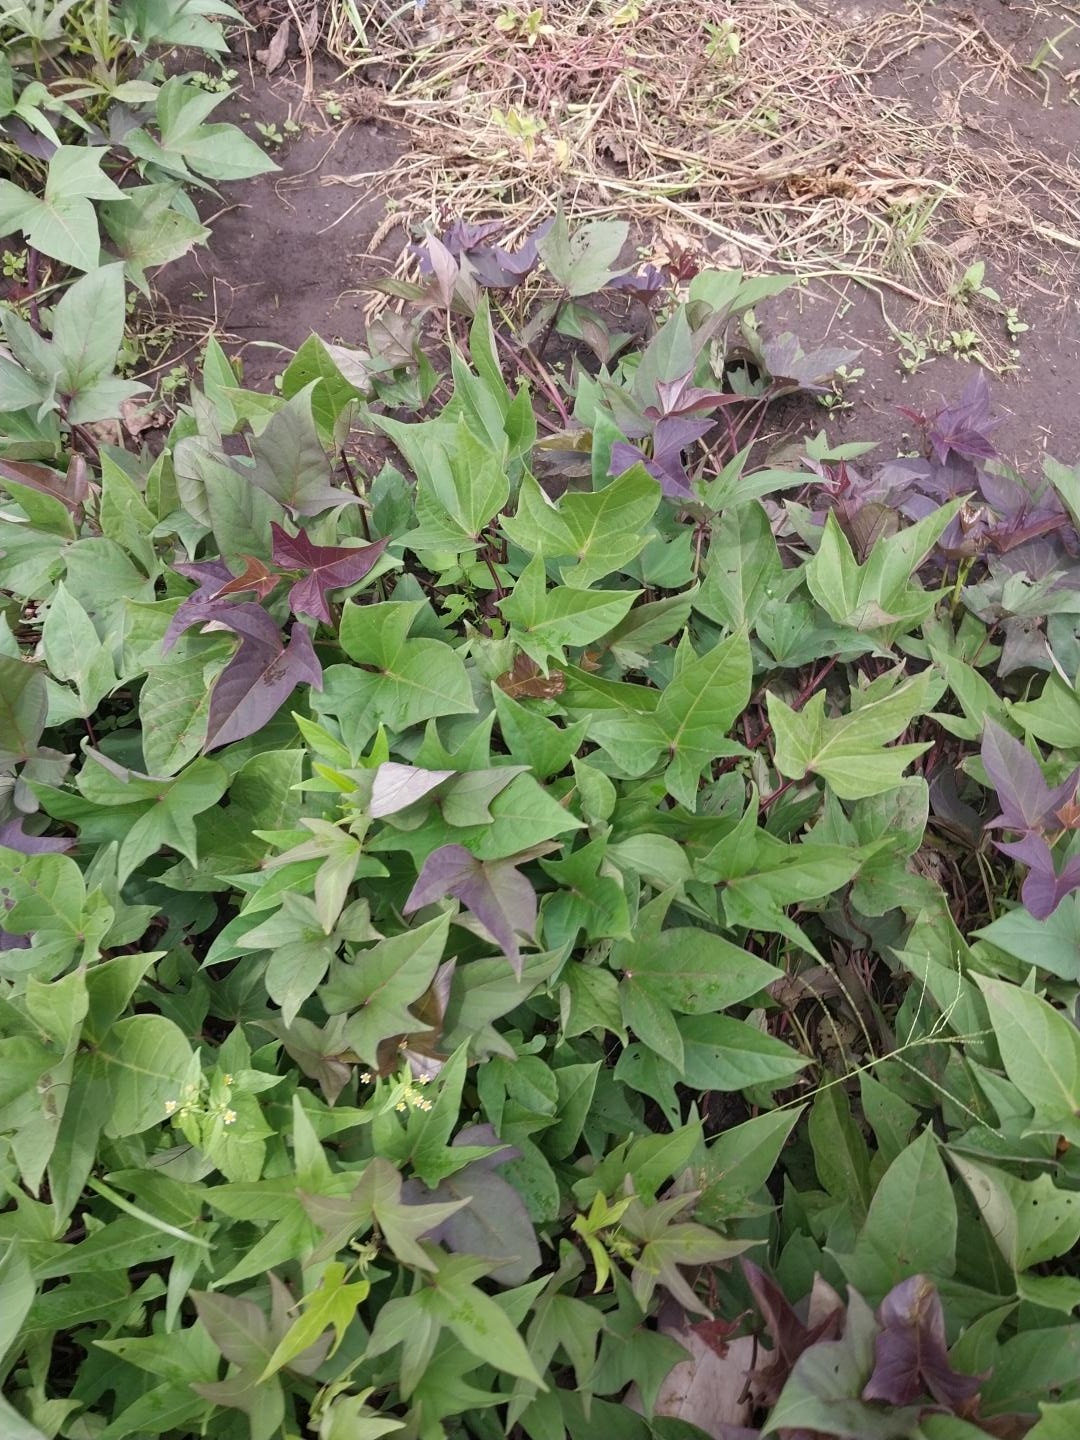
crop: sweet potato
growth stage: vegetative
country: Tanzania
